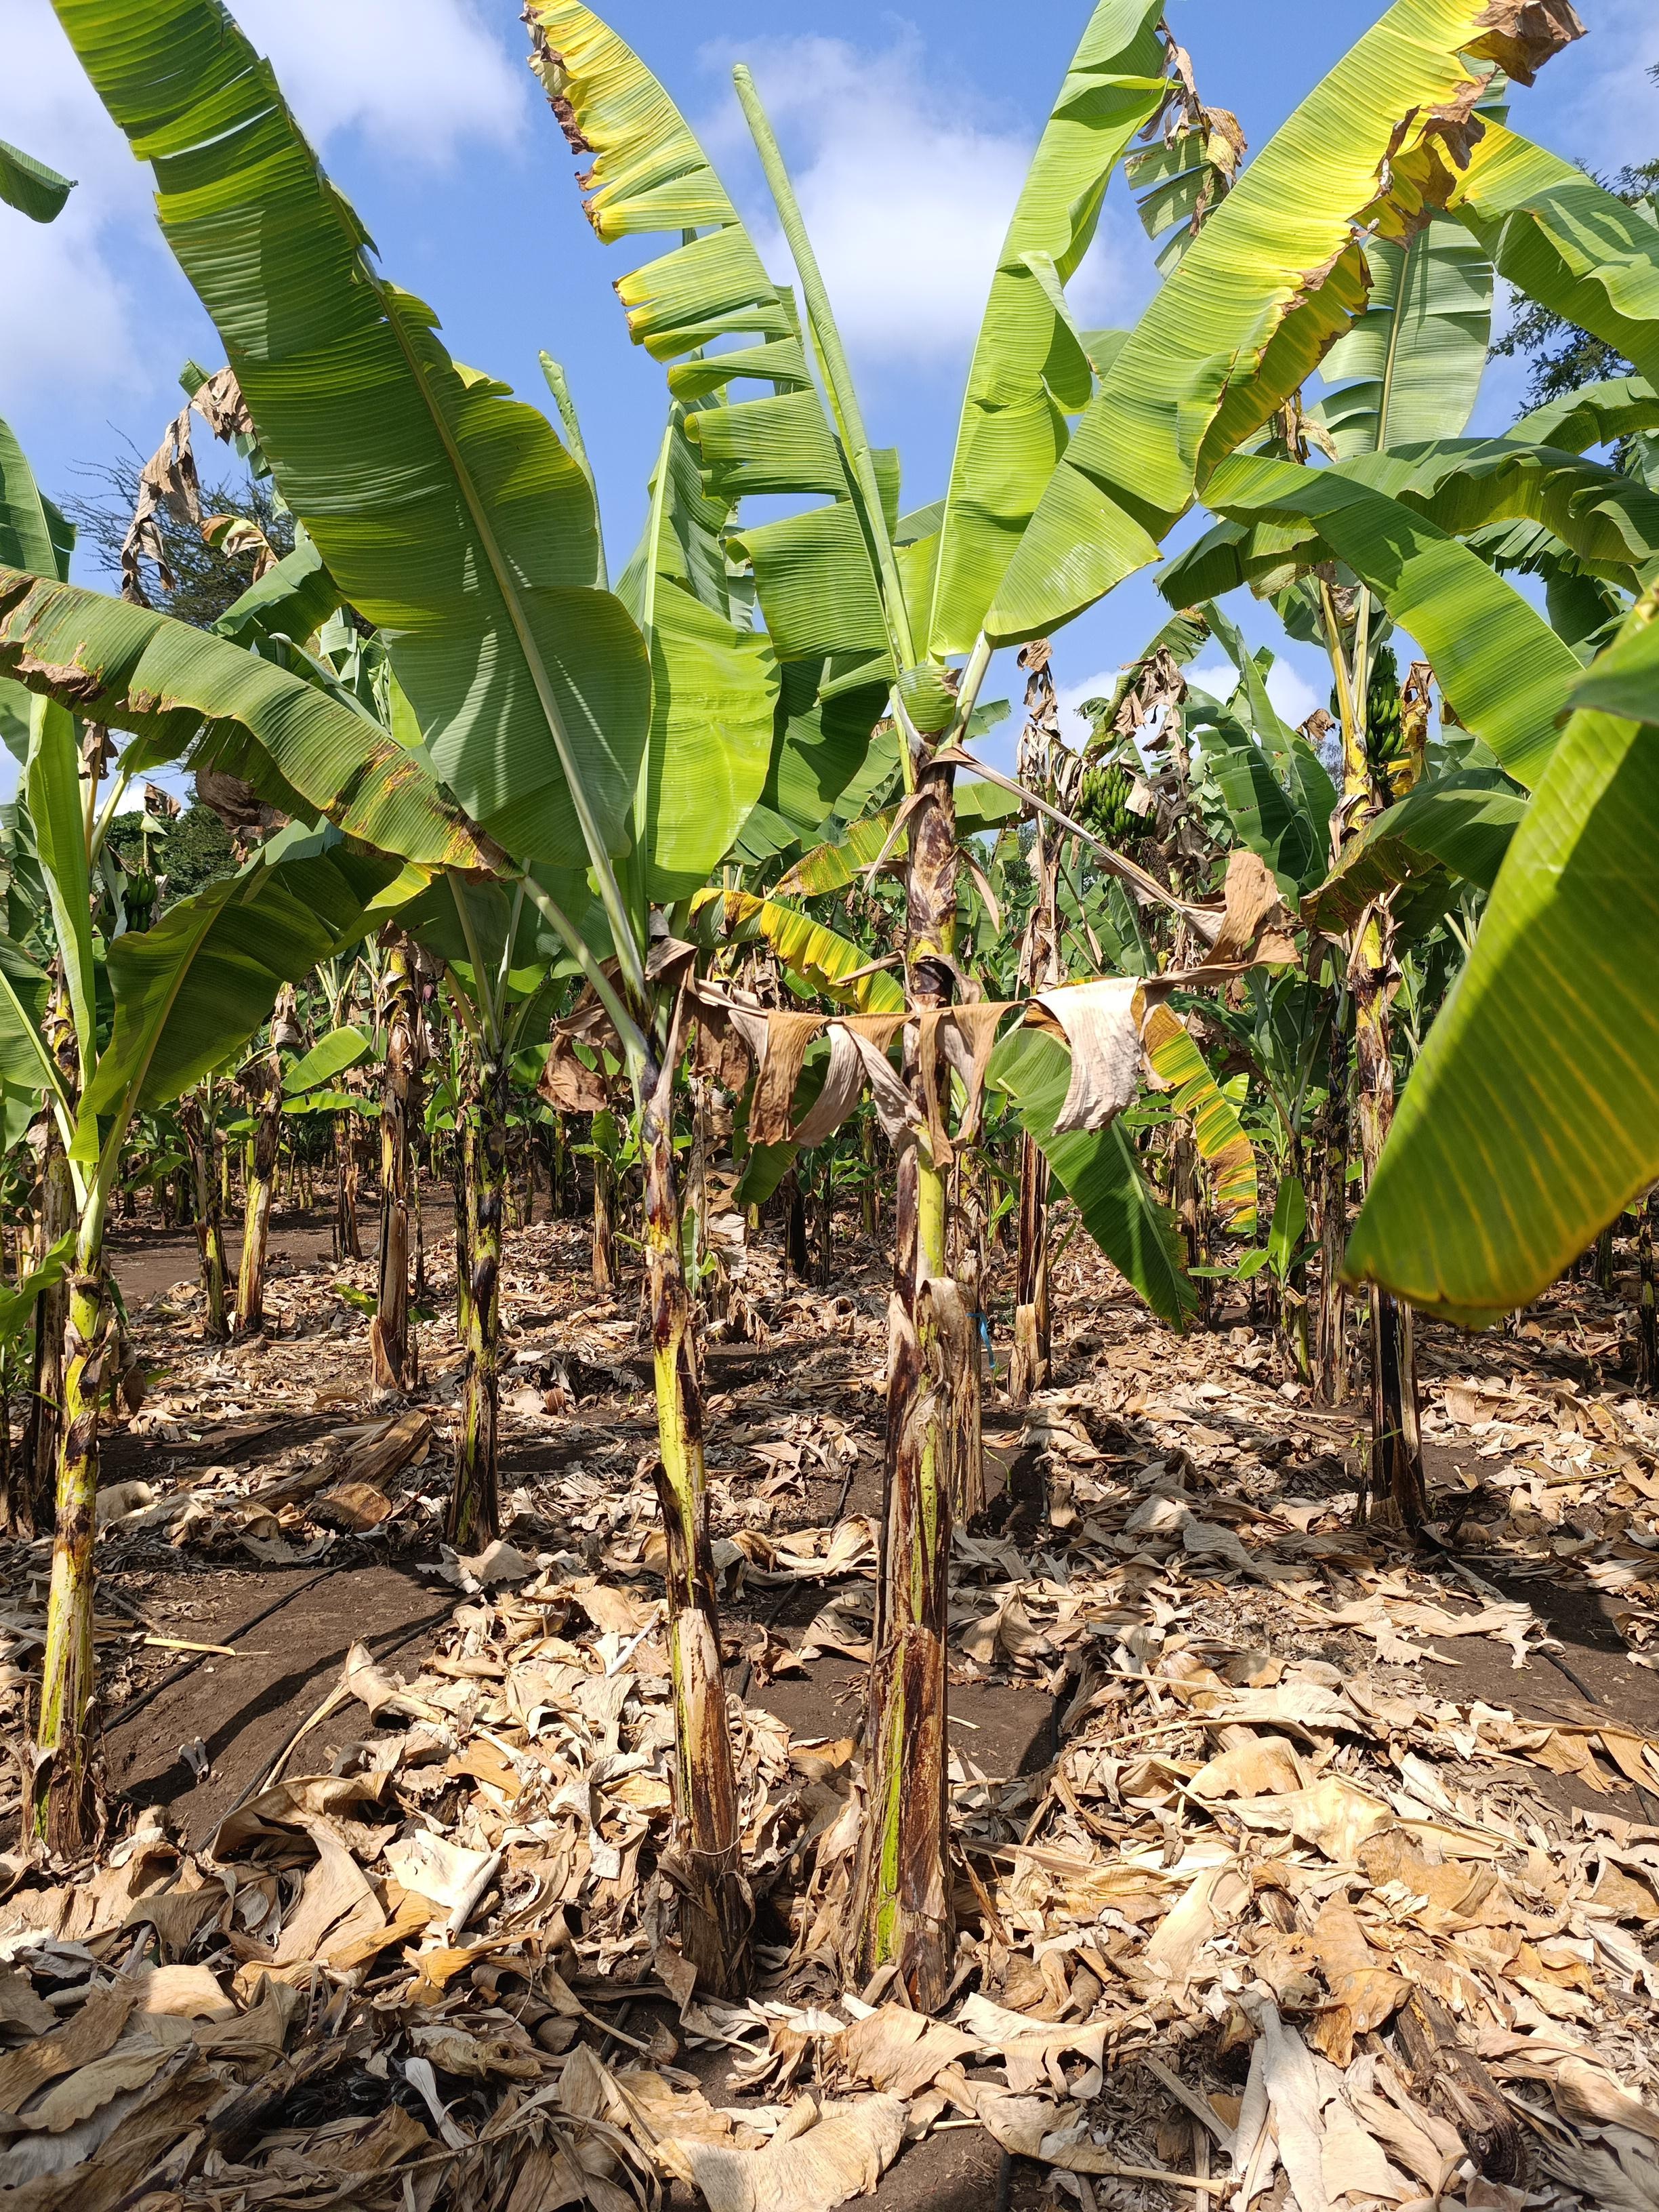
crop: banana
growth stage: vegetative
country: Tanzania
